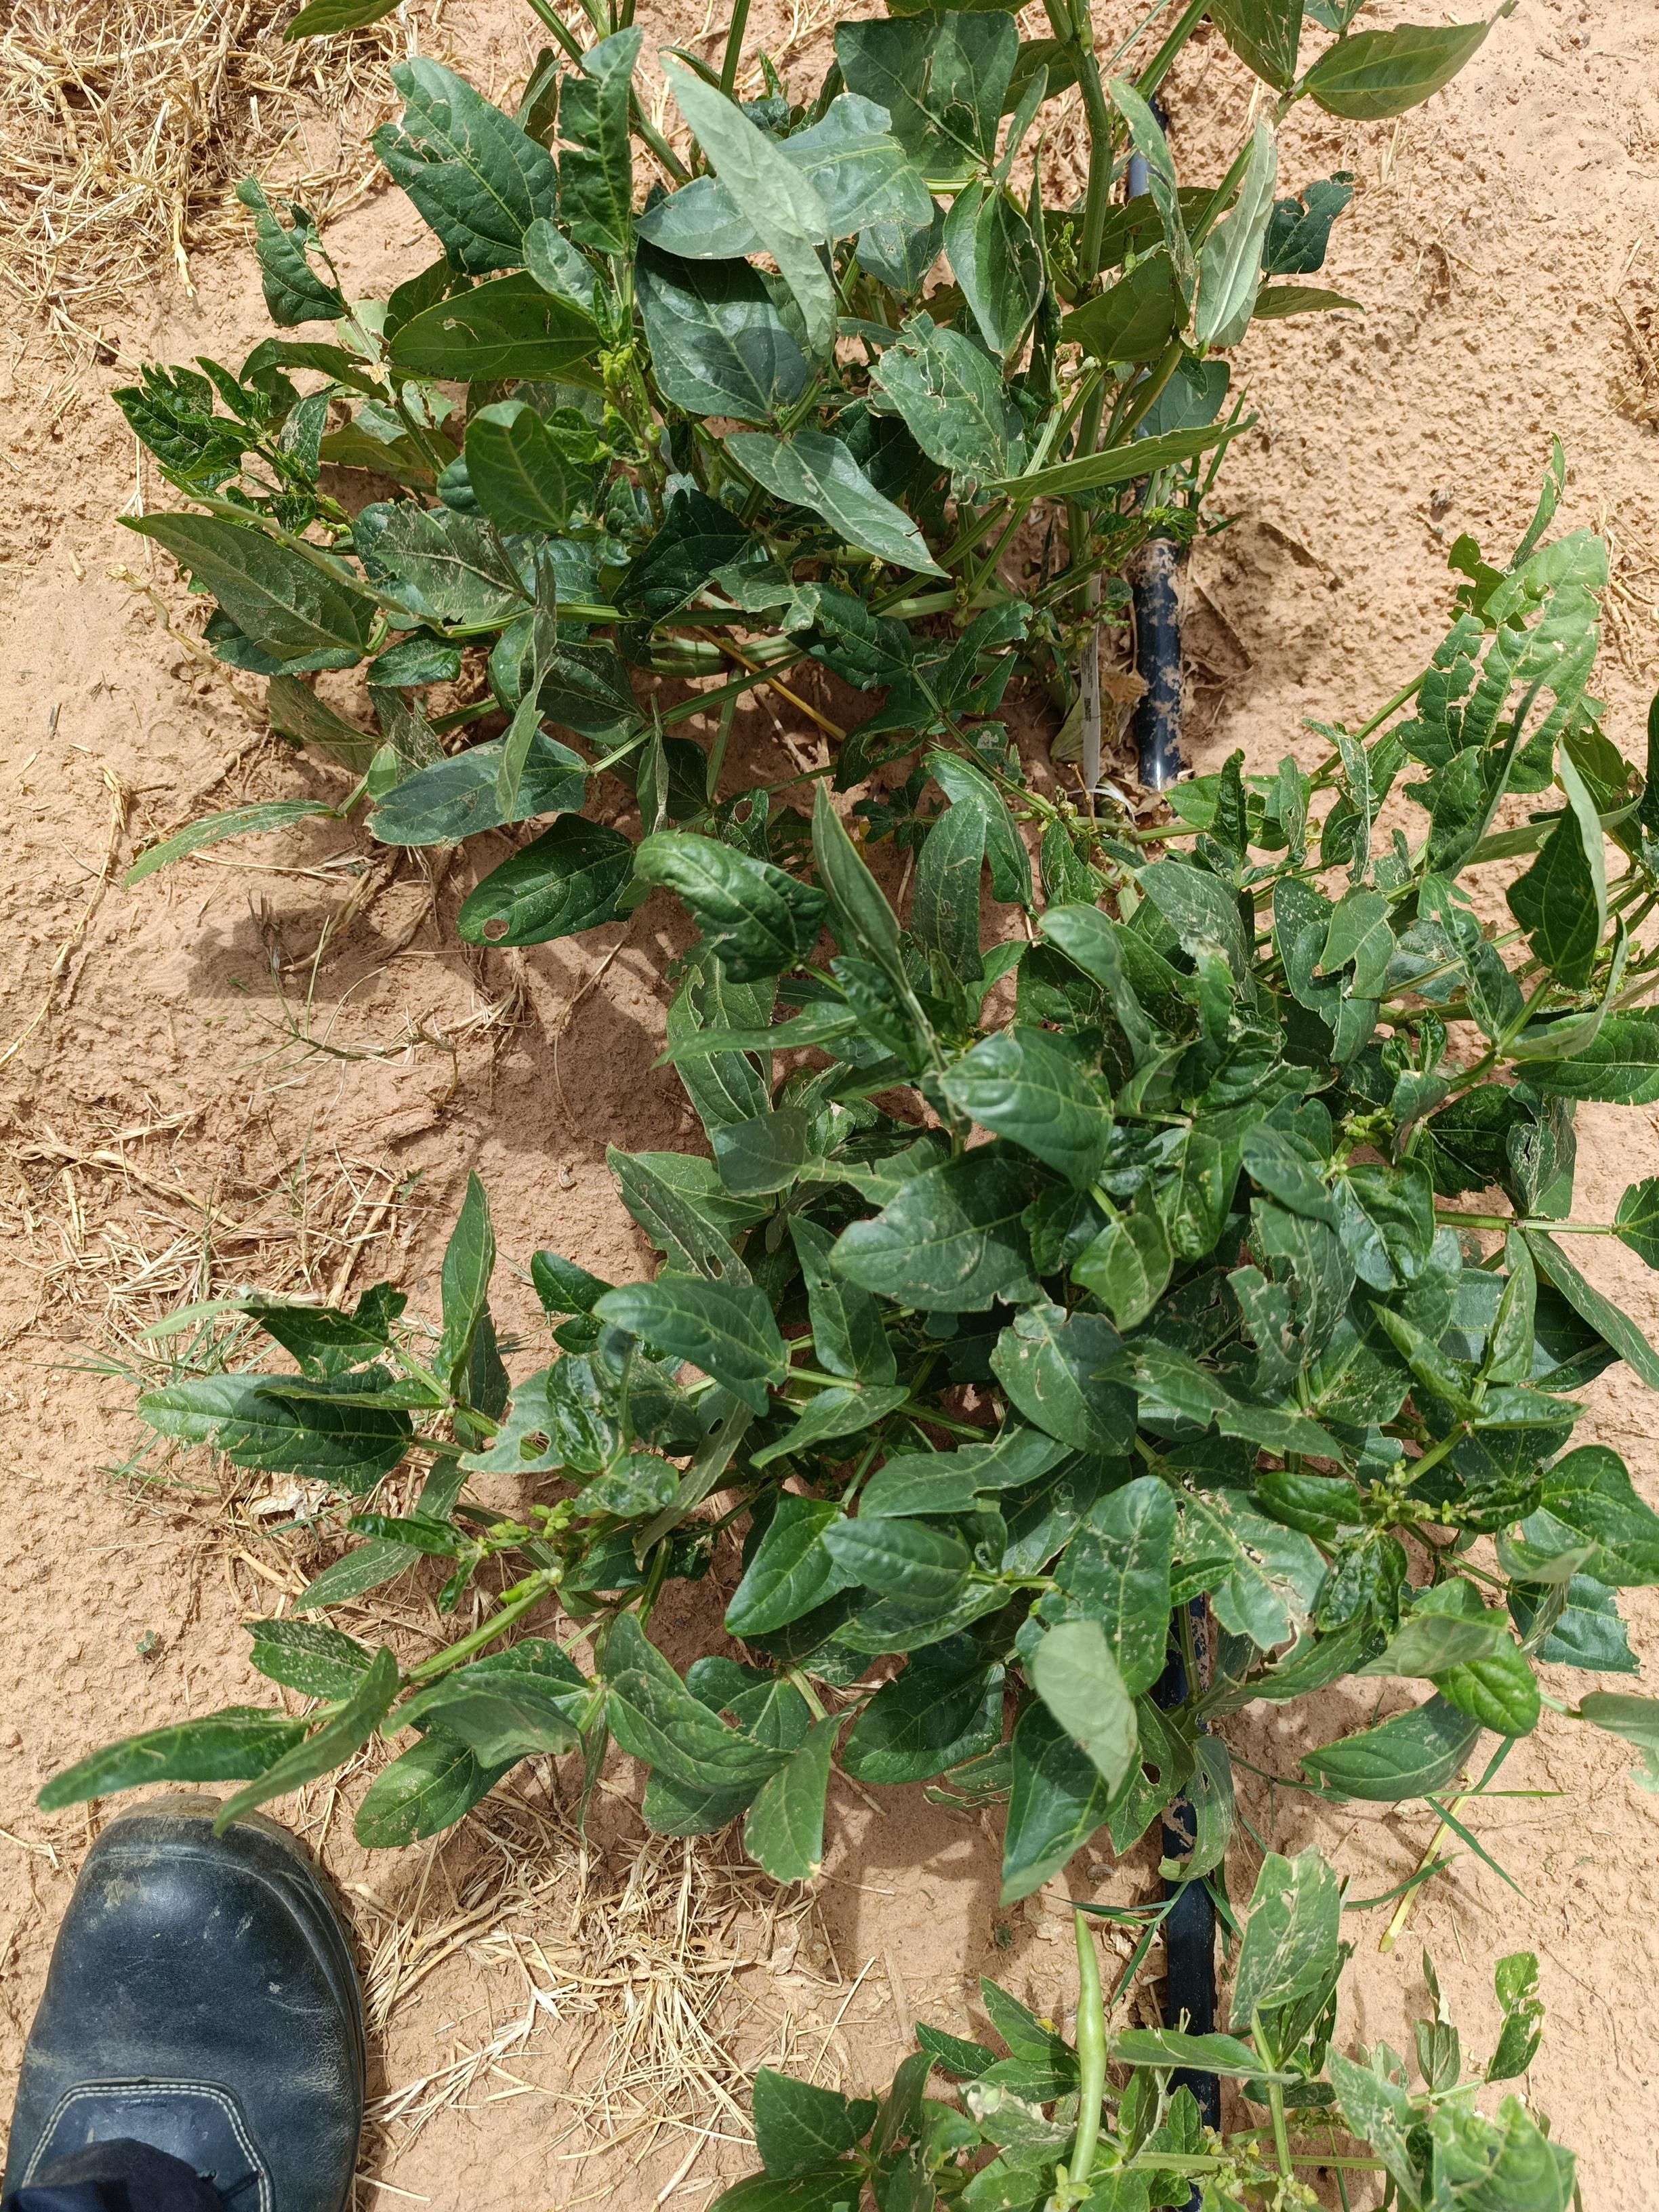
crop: cowpea
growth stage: vegetative
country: Nigeria
